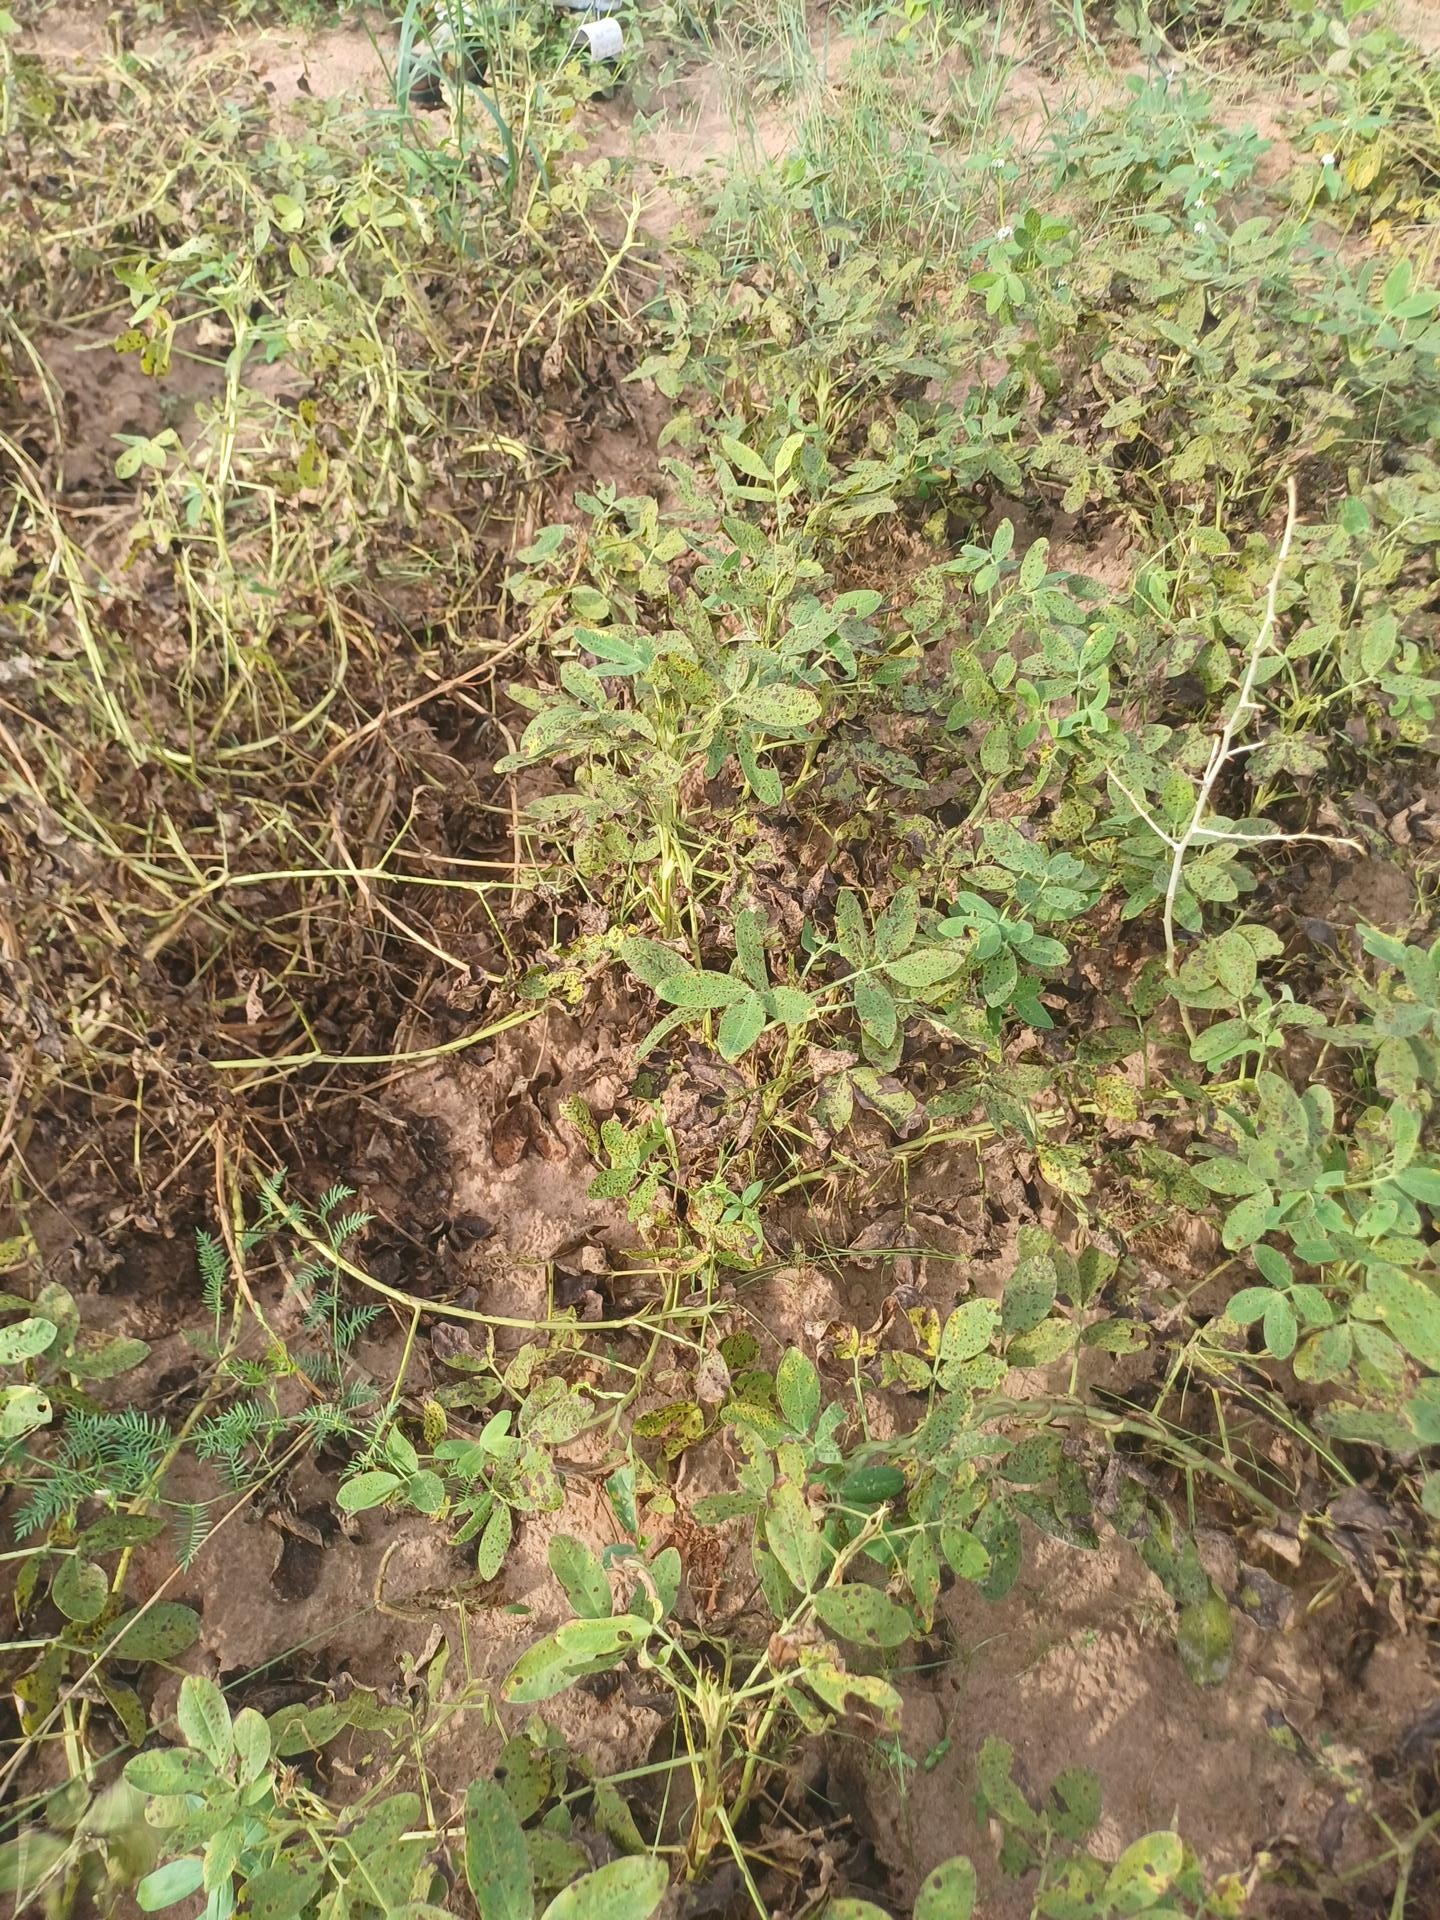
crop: groundnut
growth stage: flowering
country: Senegal
